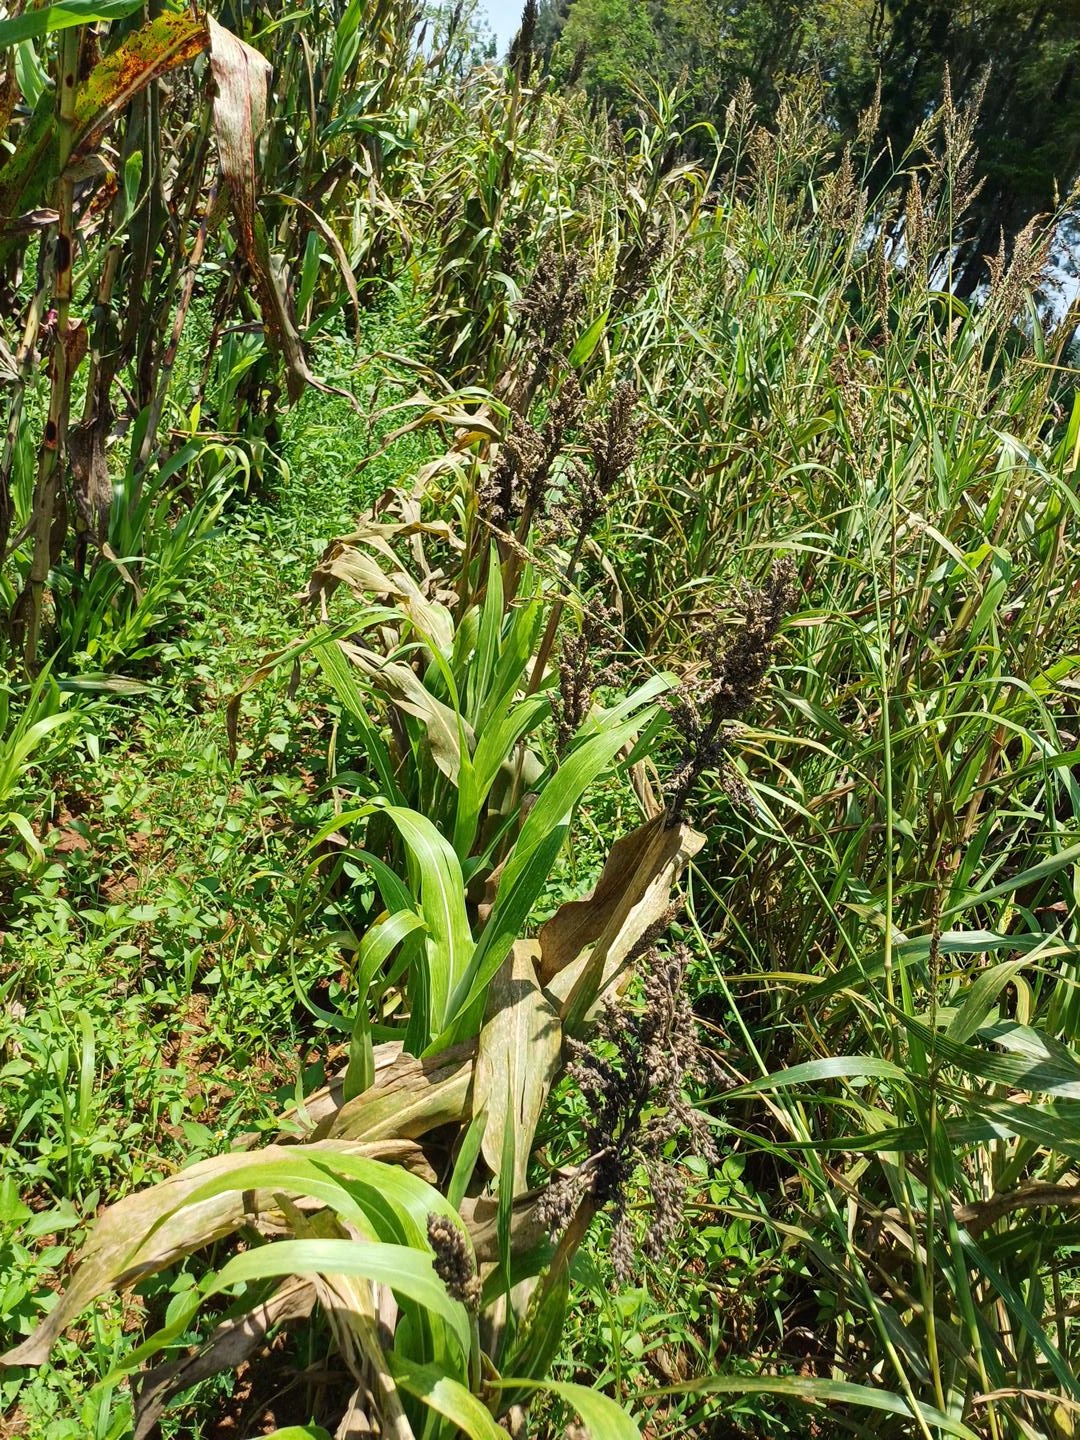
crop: sorghum
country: Kenya
